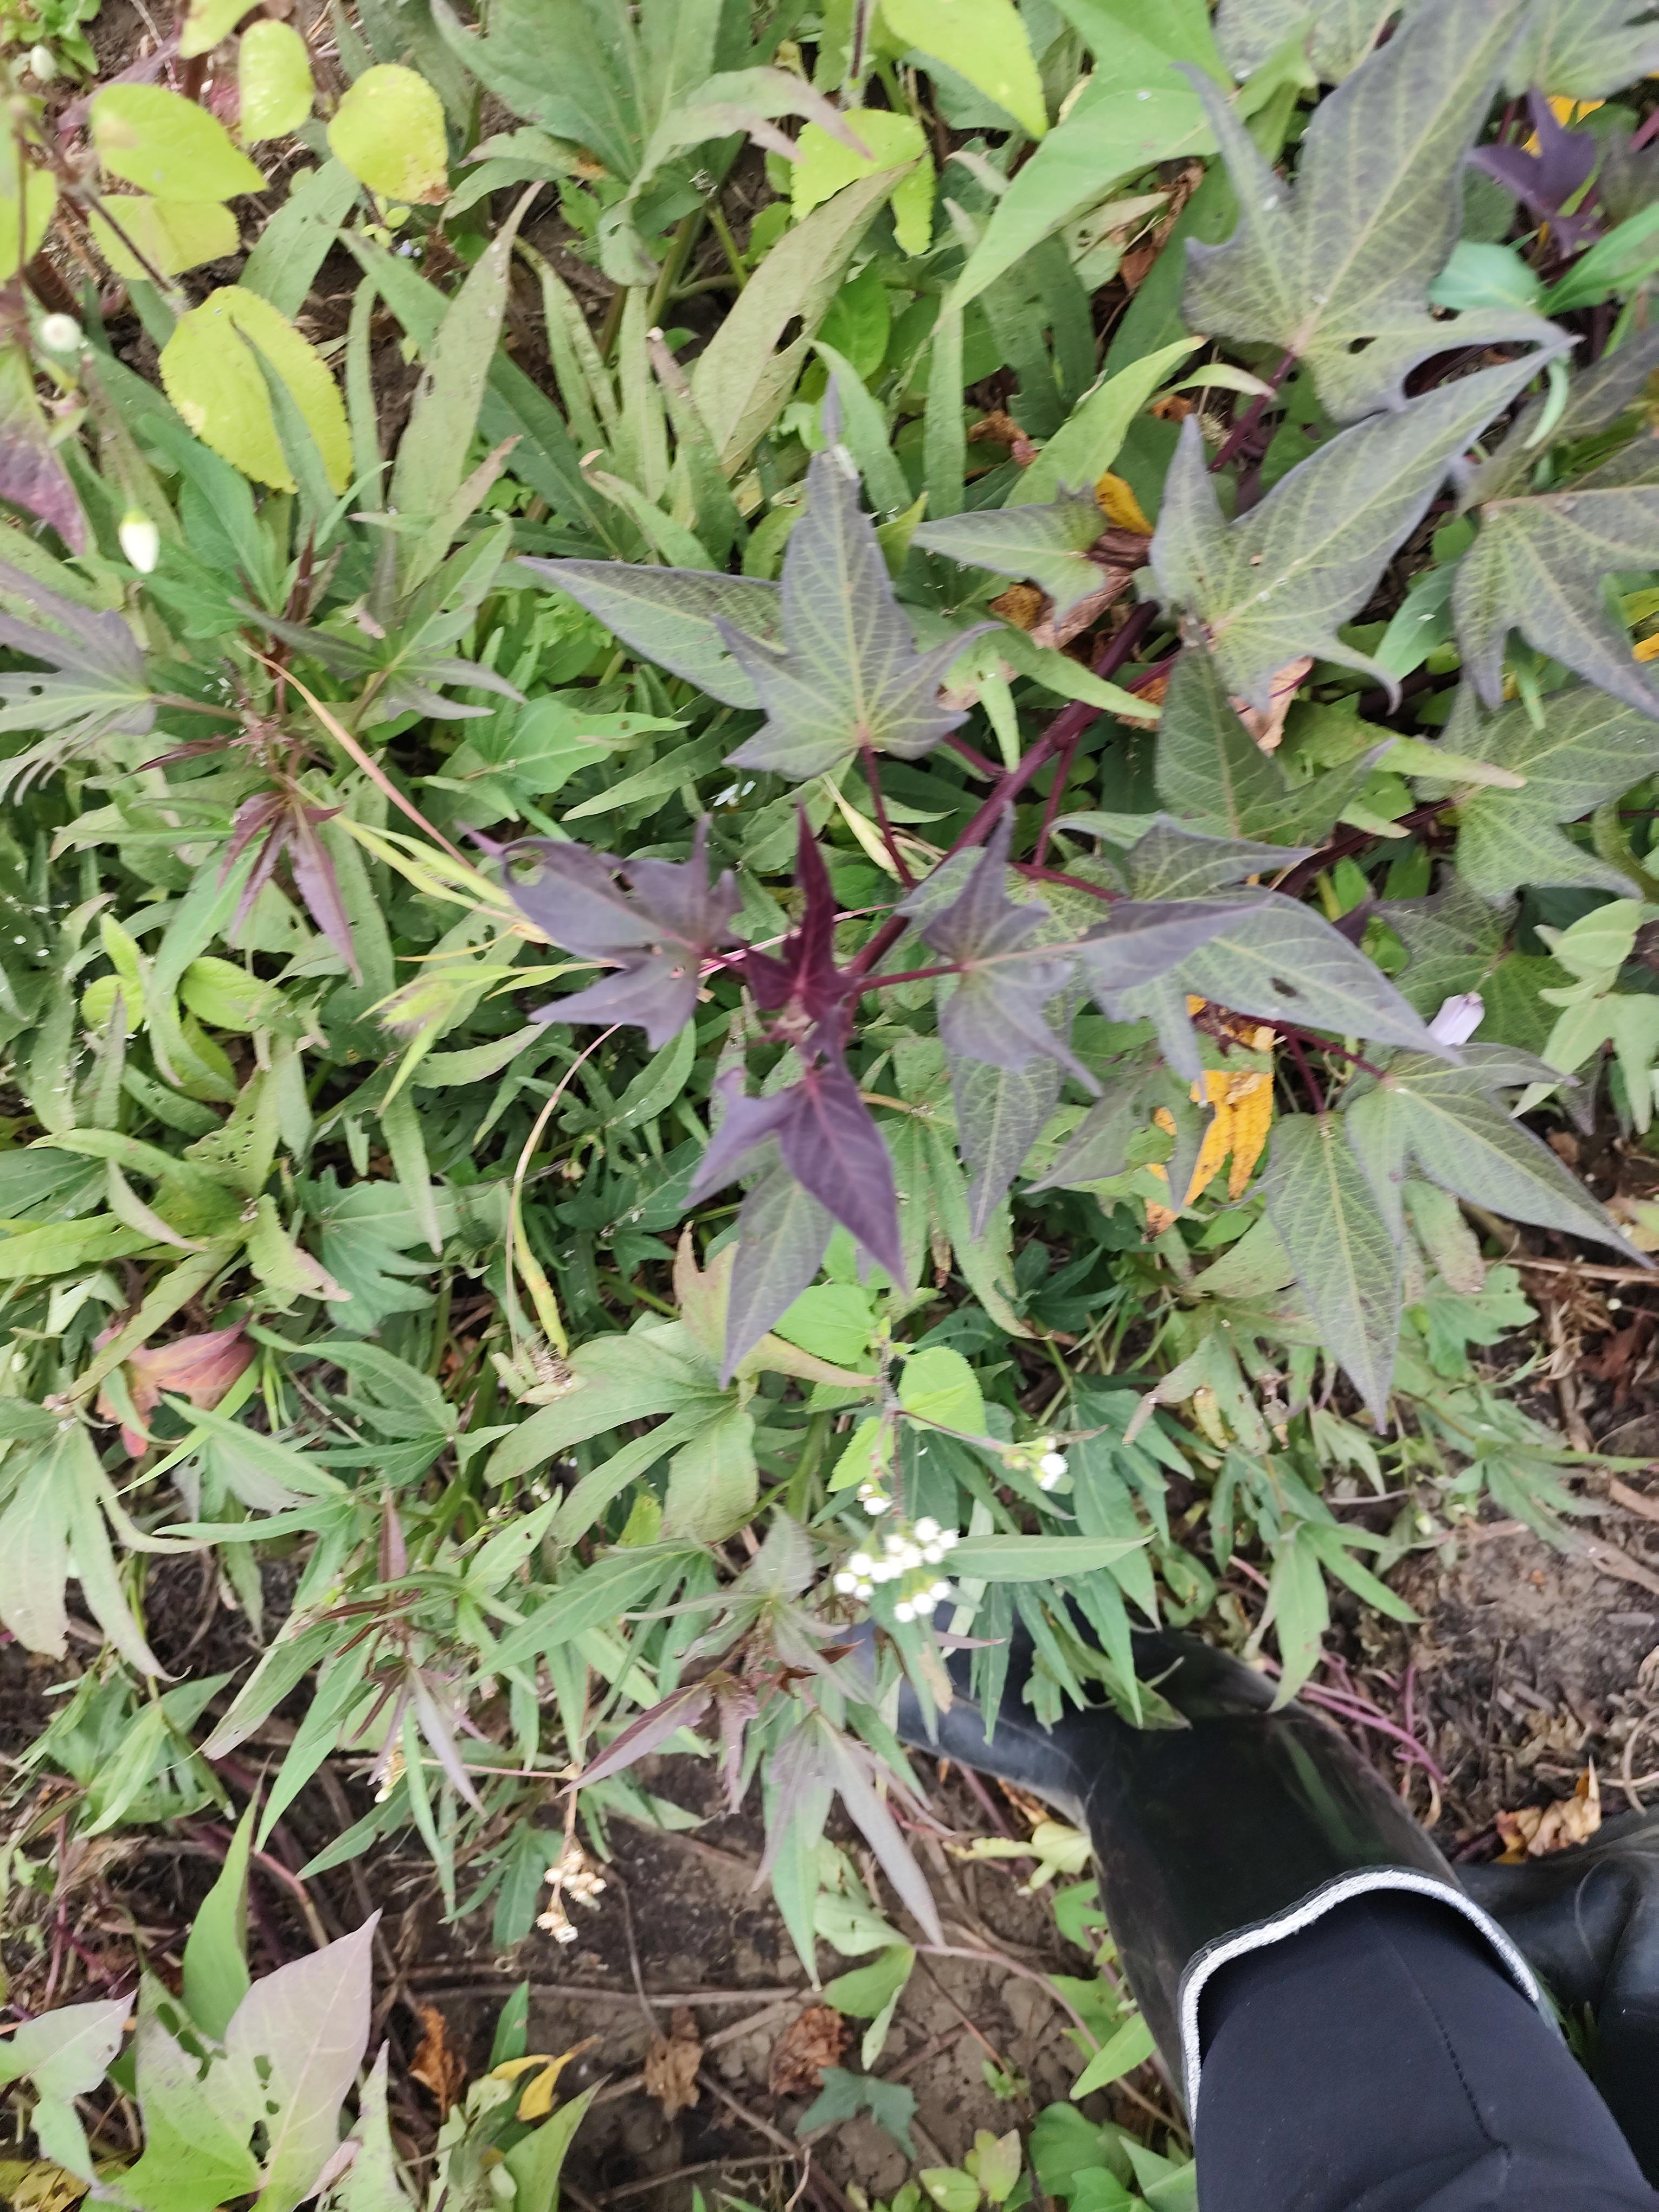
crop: sweet potato
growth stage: flowering
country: Tanzania
